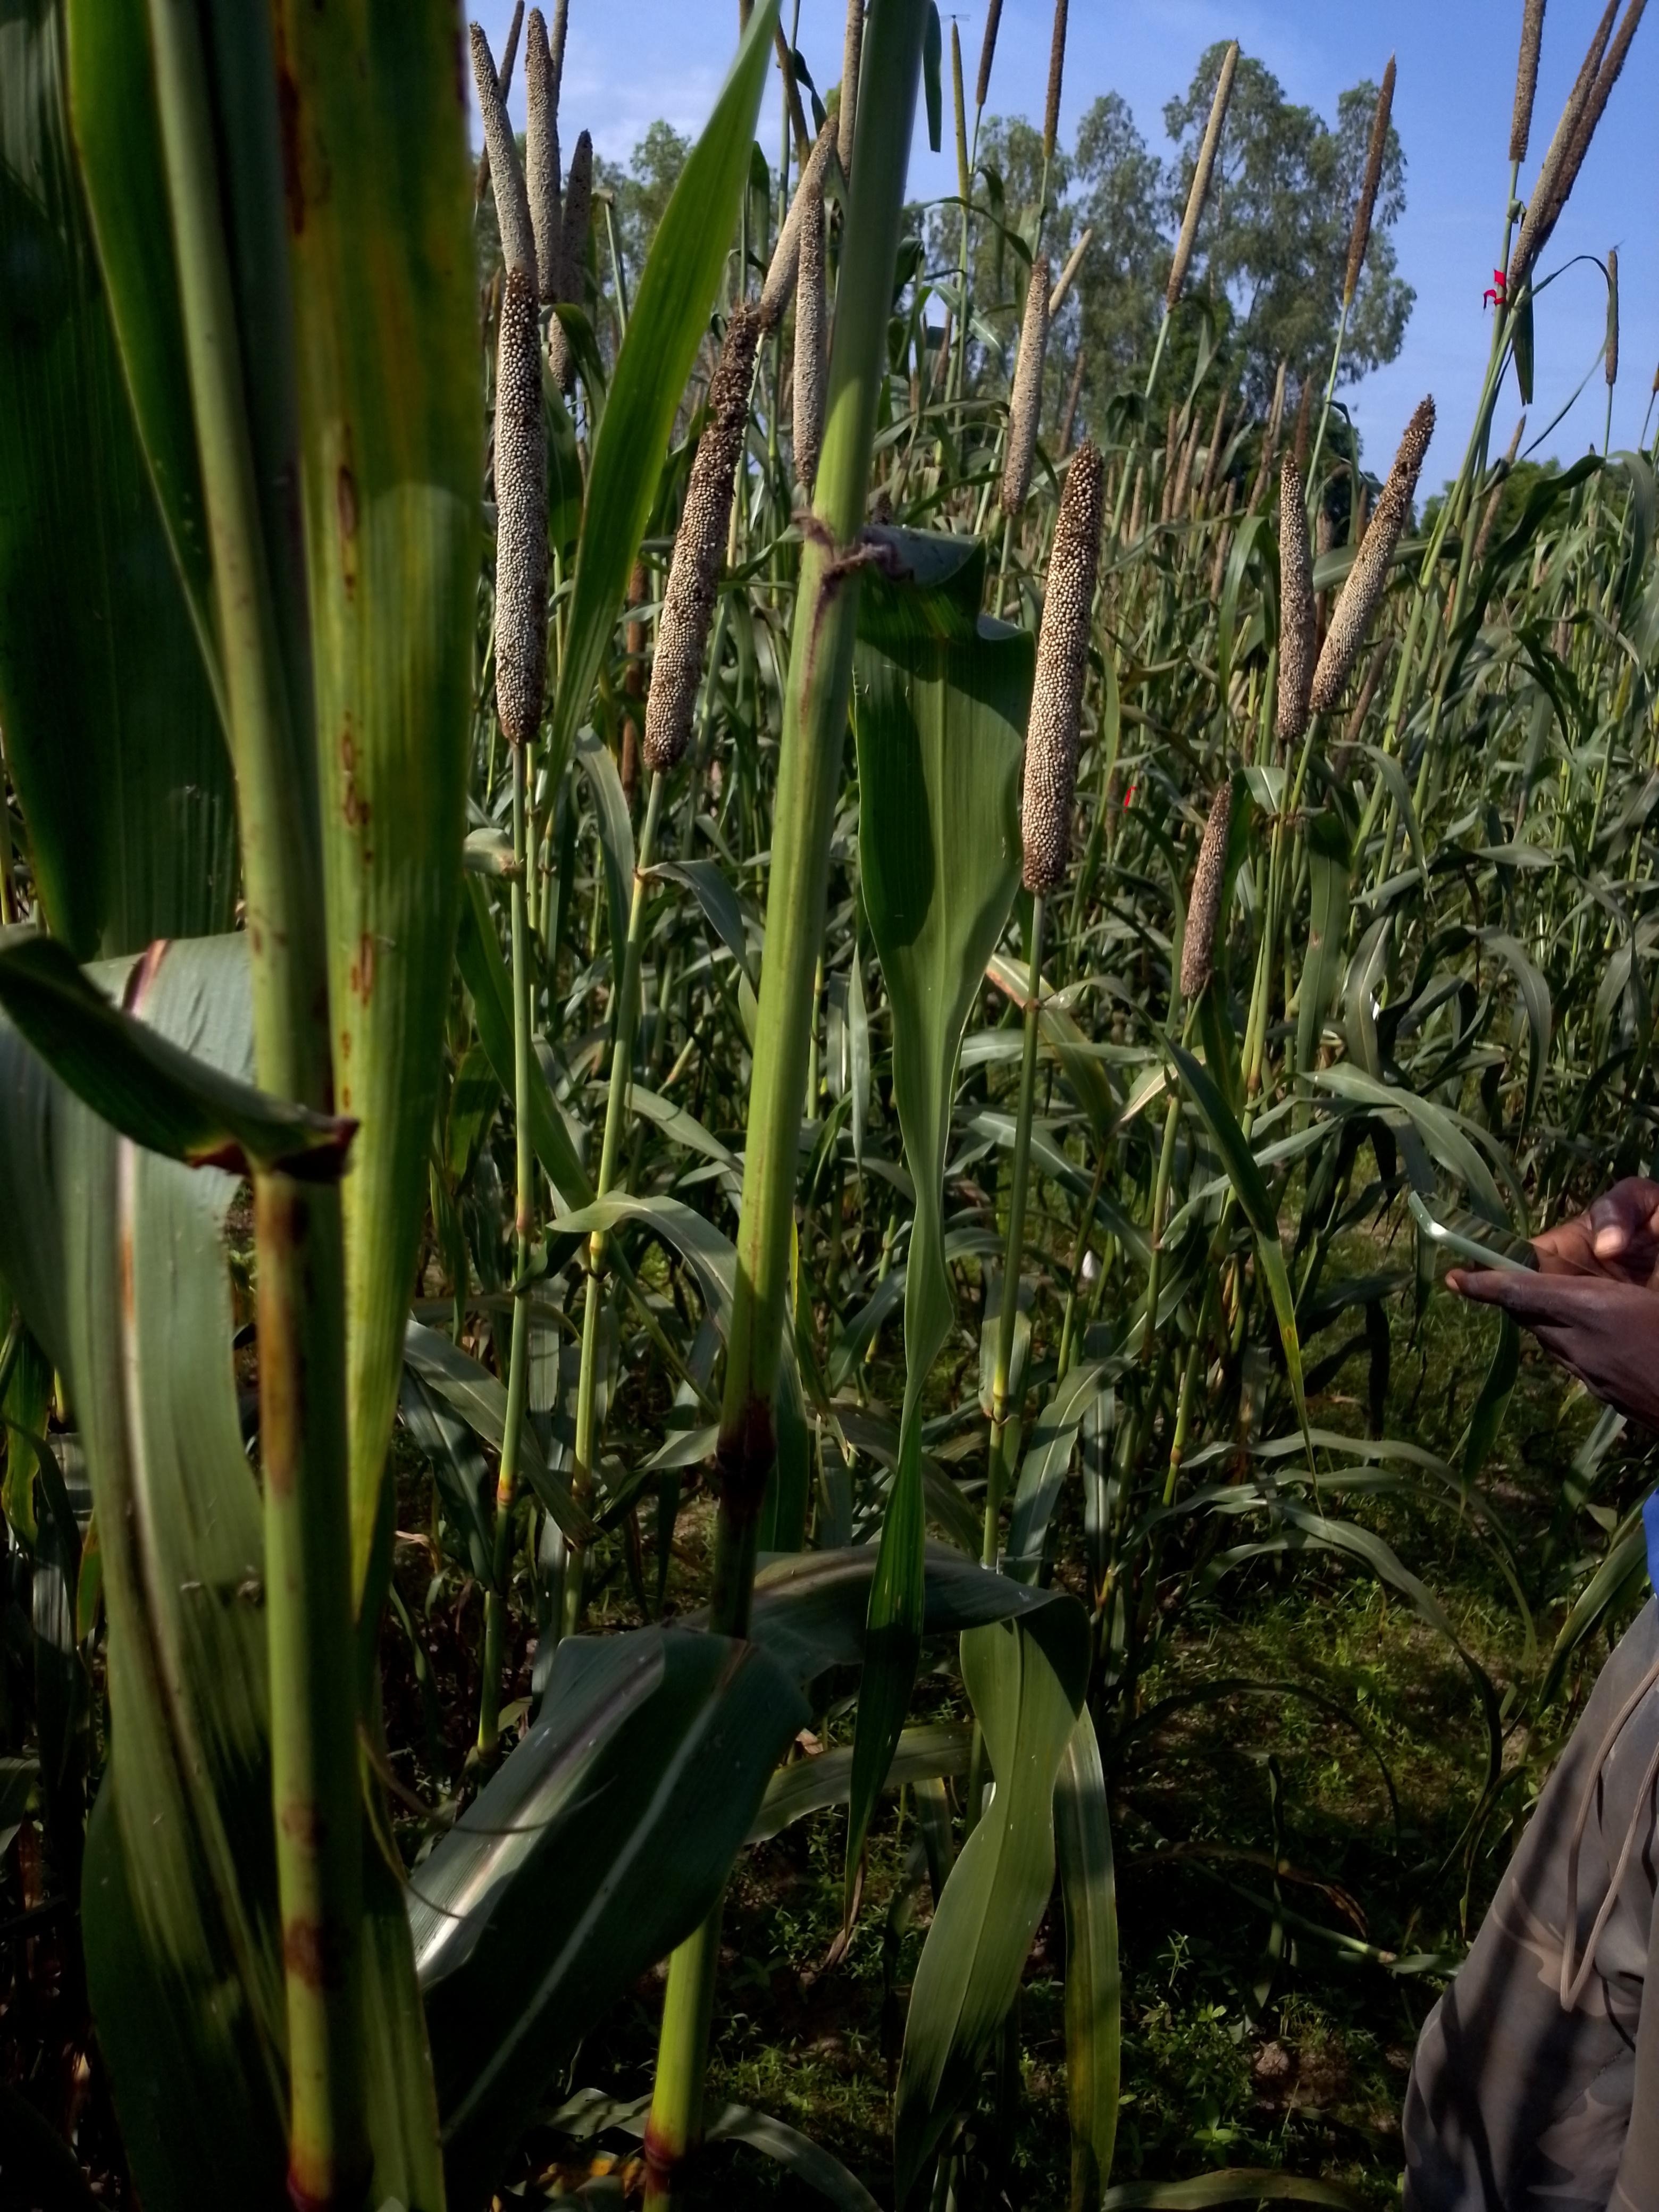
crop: pearl millet
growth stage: filling grain
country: Senegal
